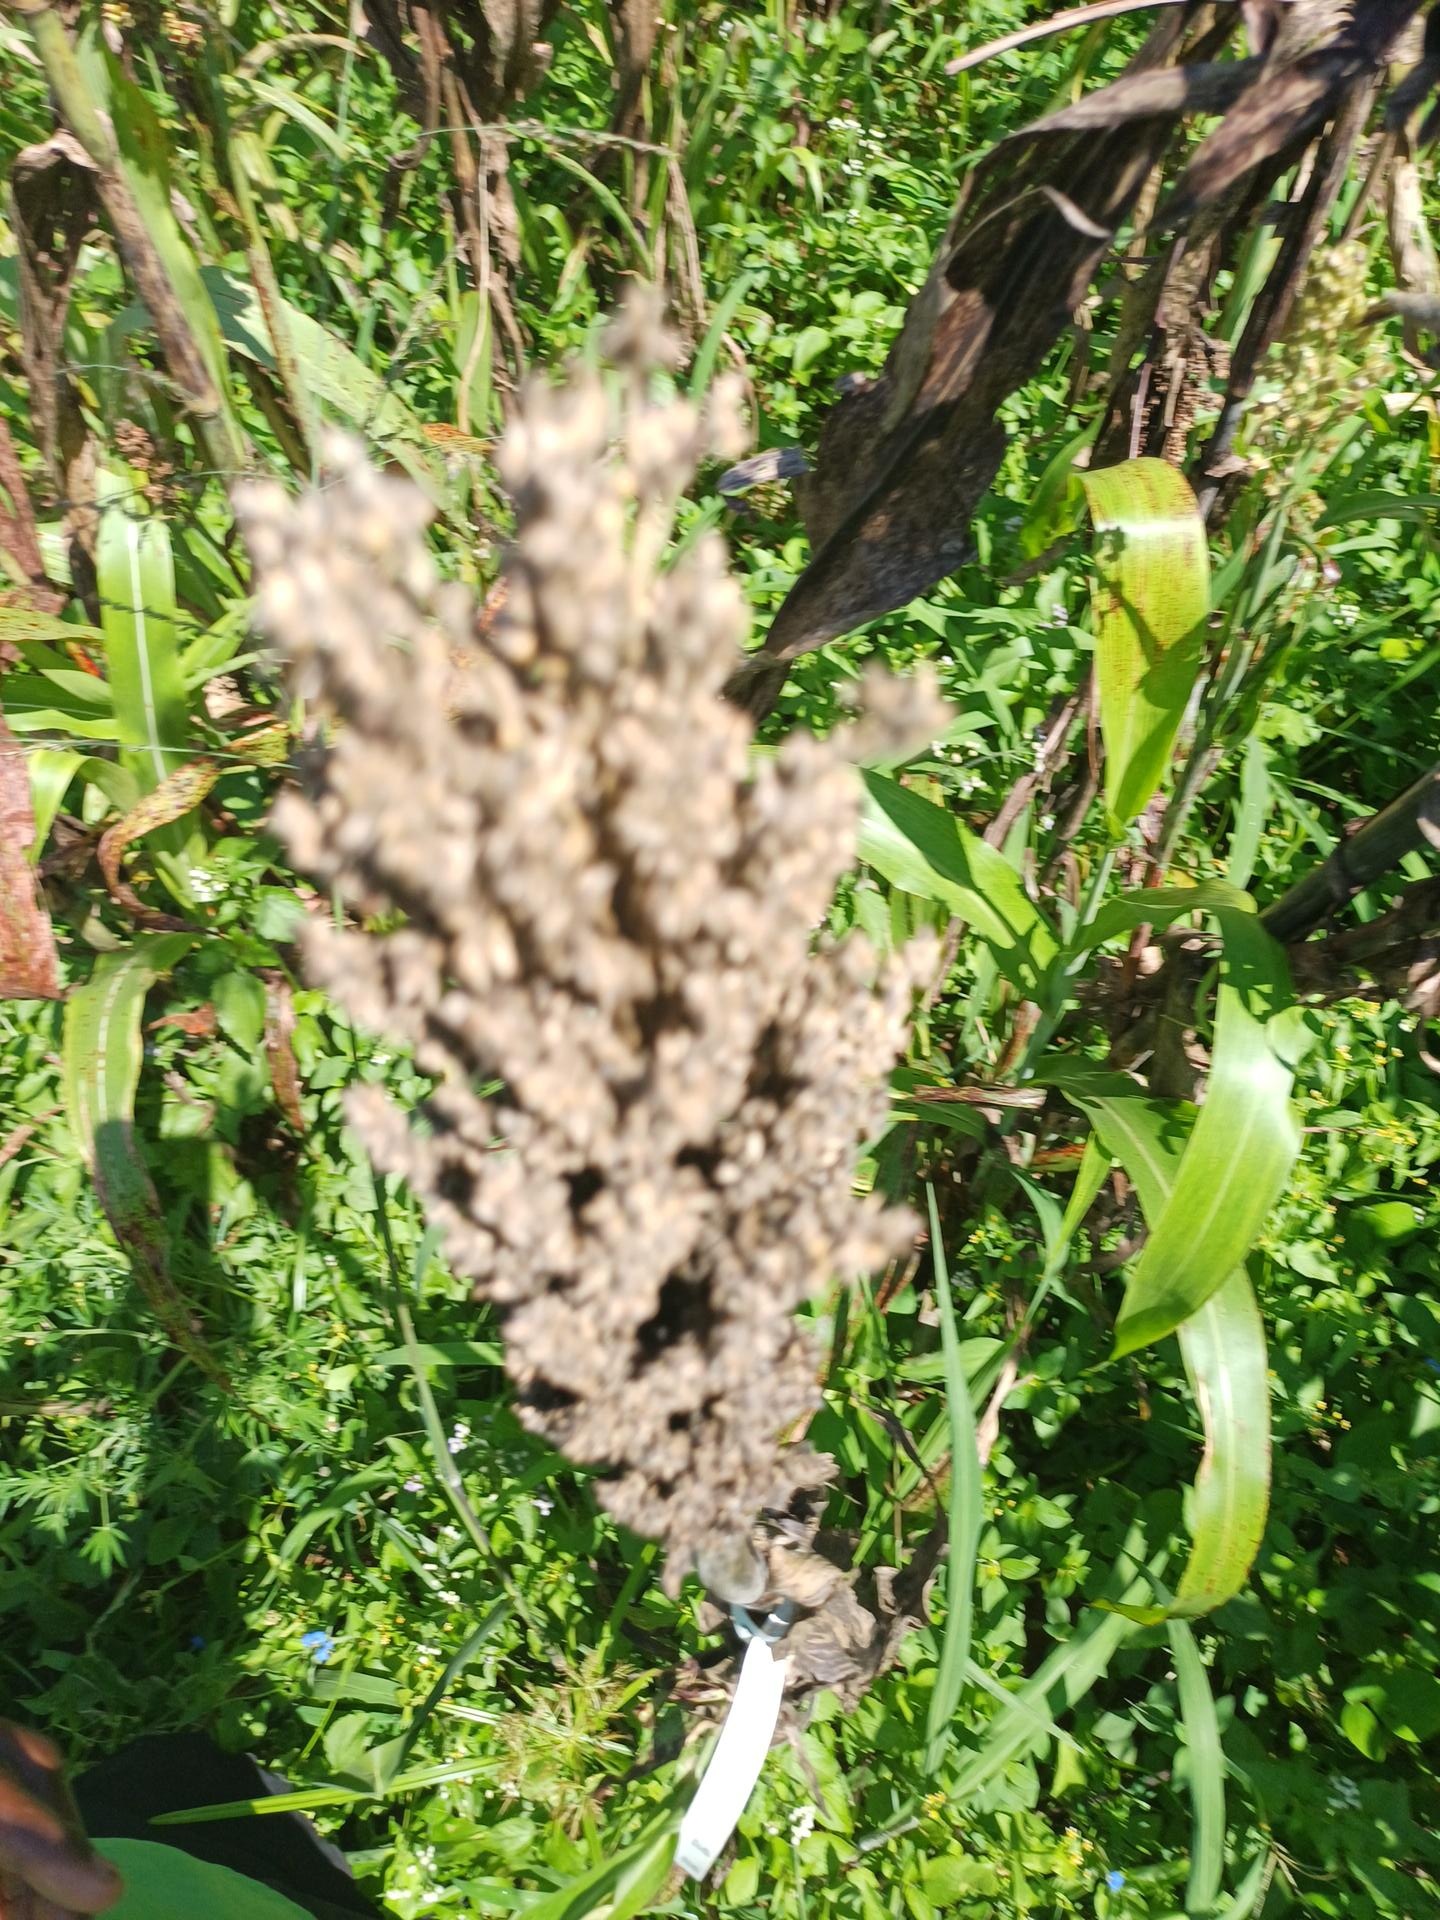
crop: sorghum
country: Kenya
